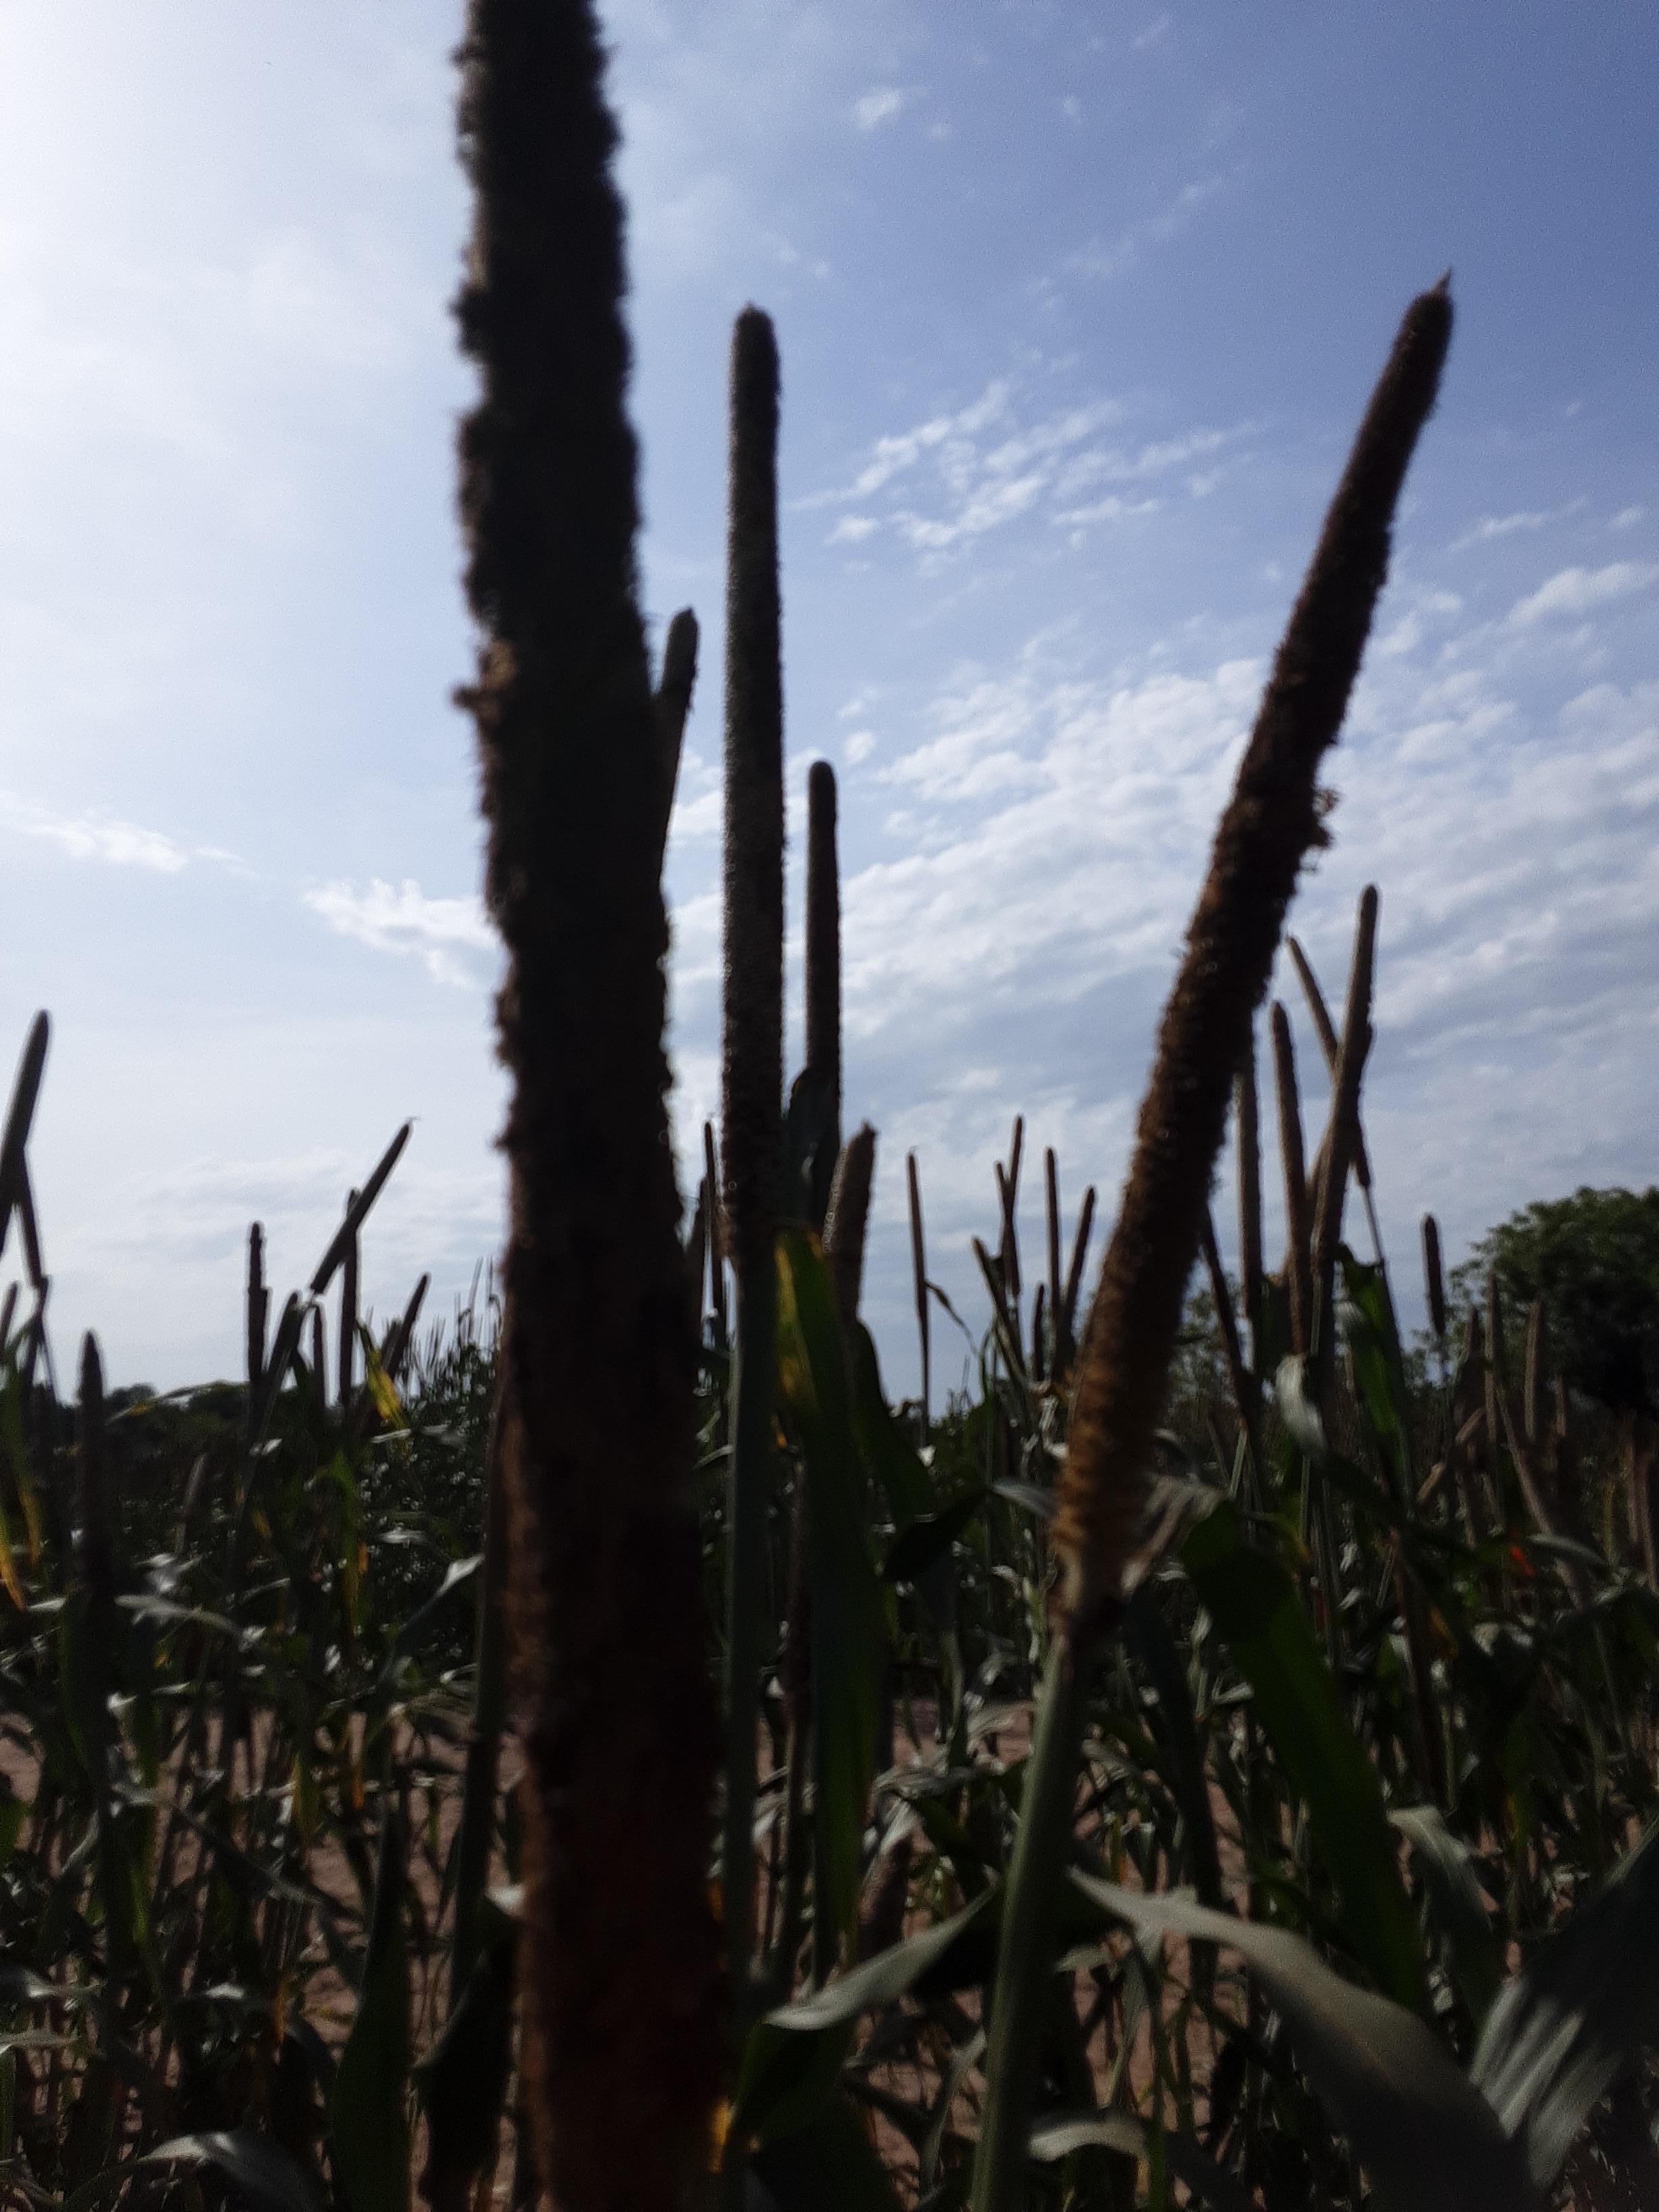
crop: pearl millet
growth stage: filling grain
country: Senegal
